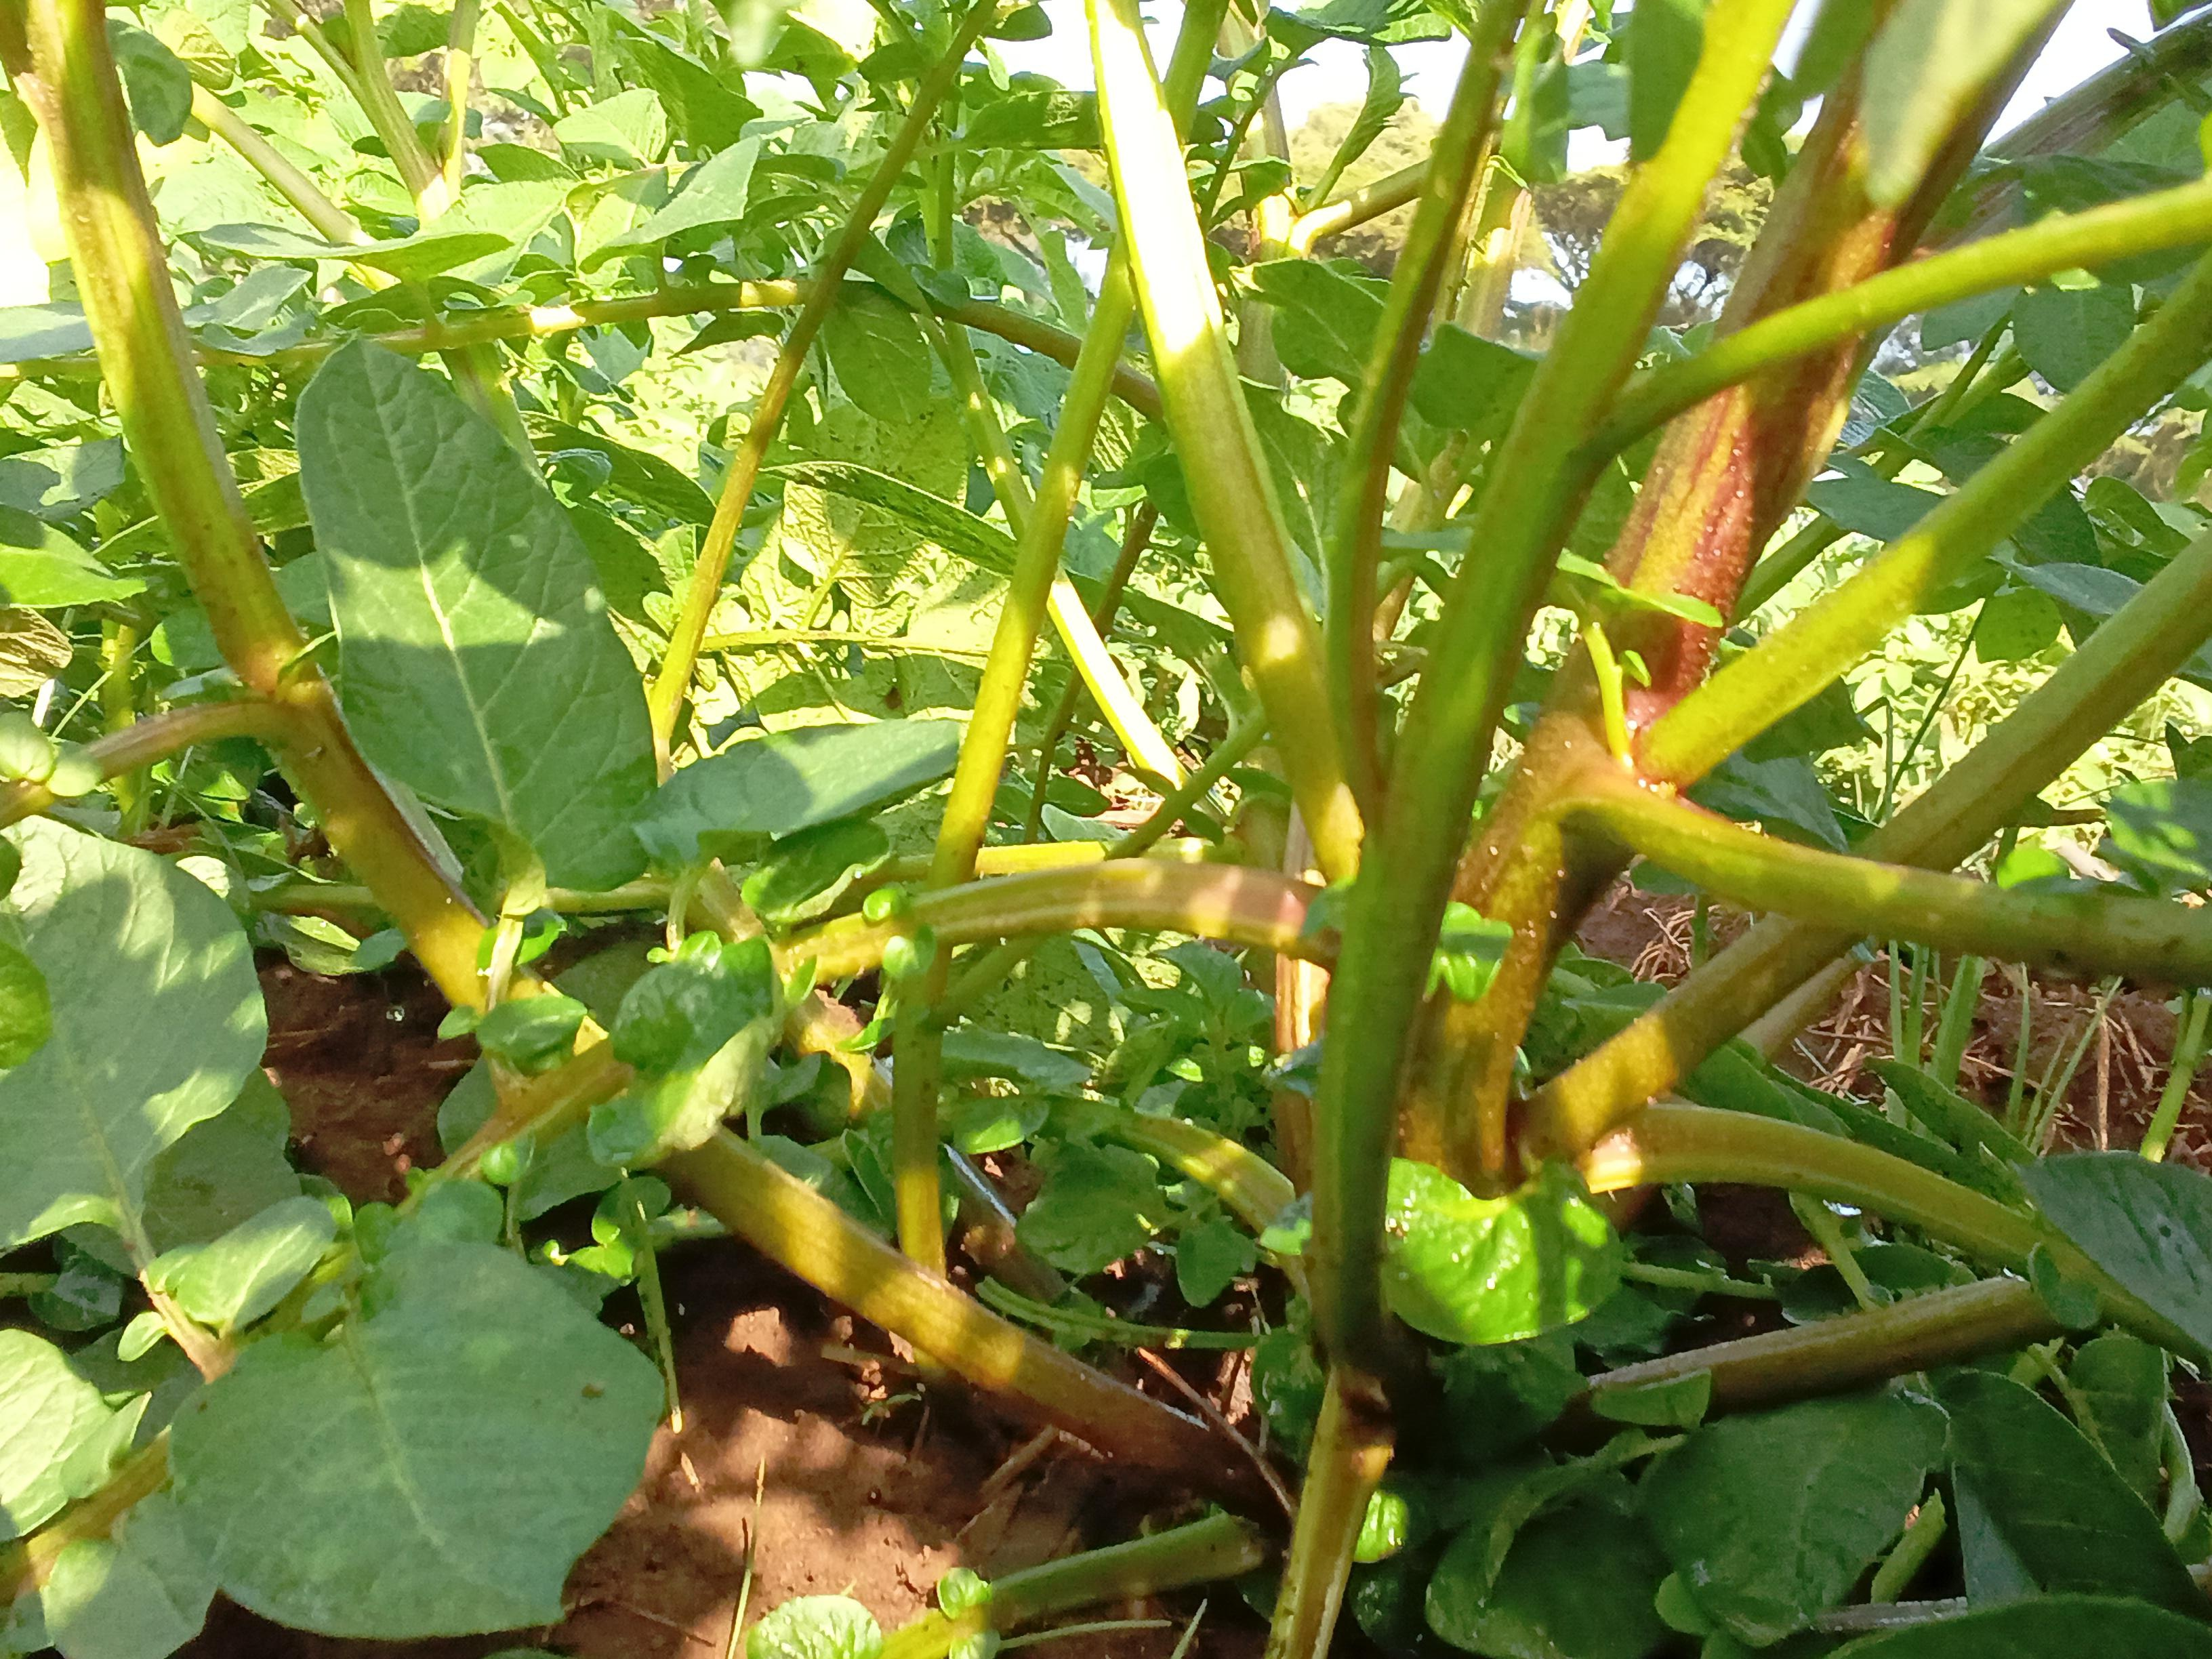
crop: potato
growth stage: vegetative
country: Kenya
